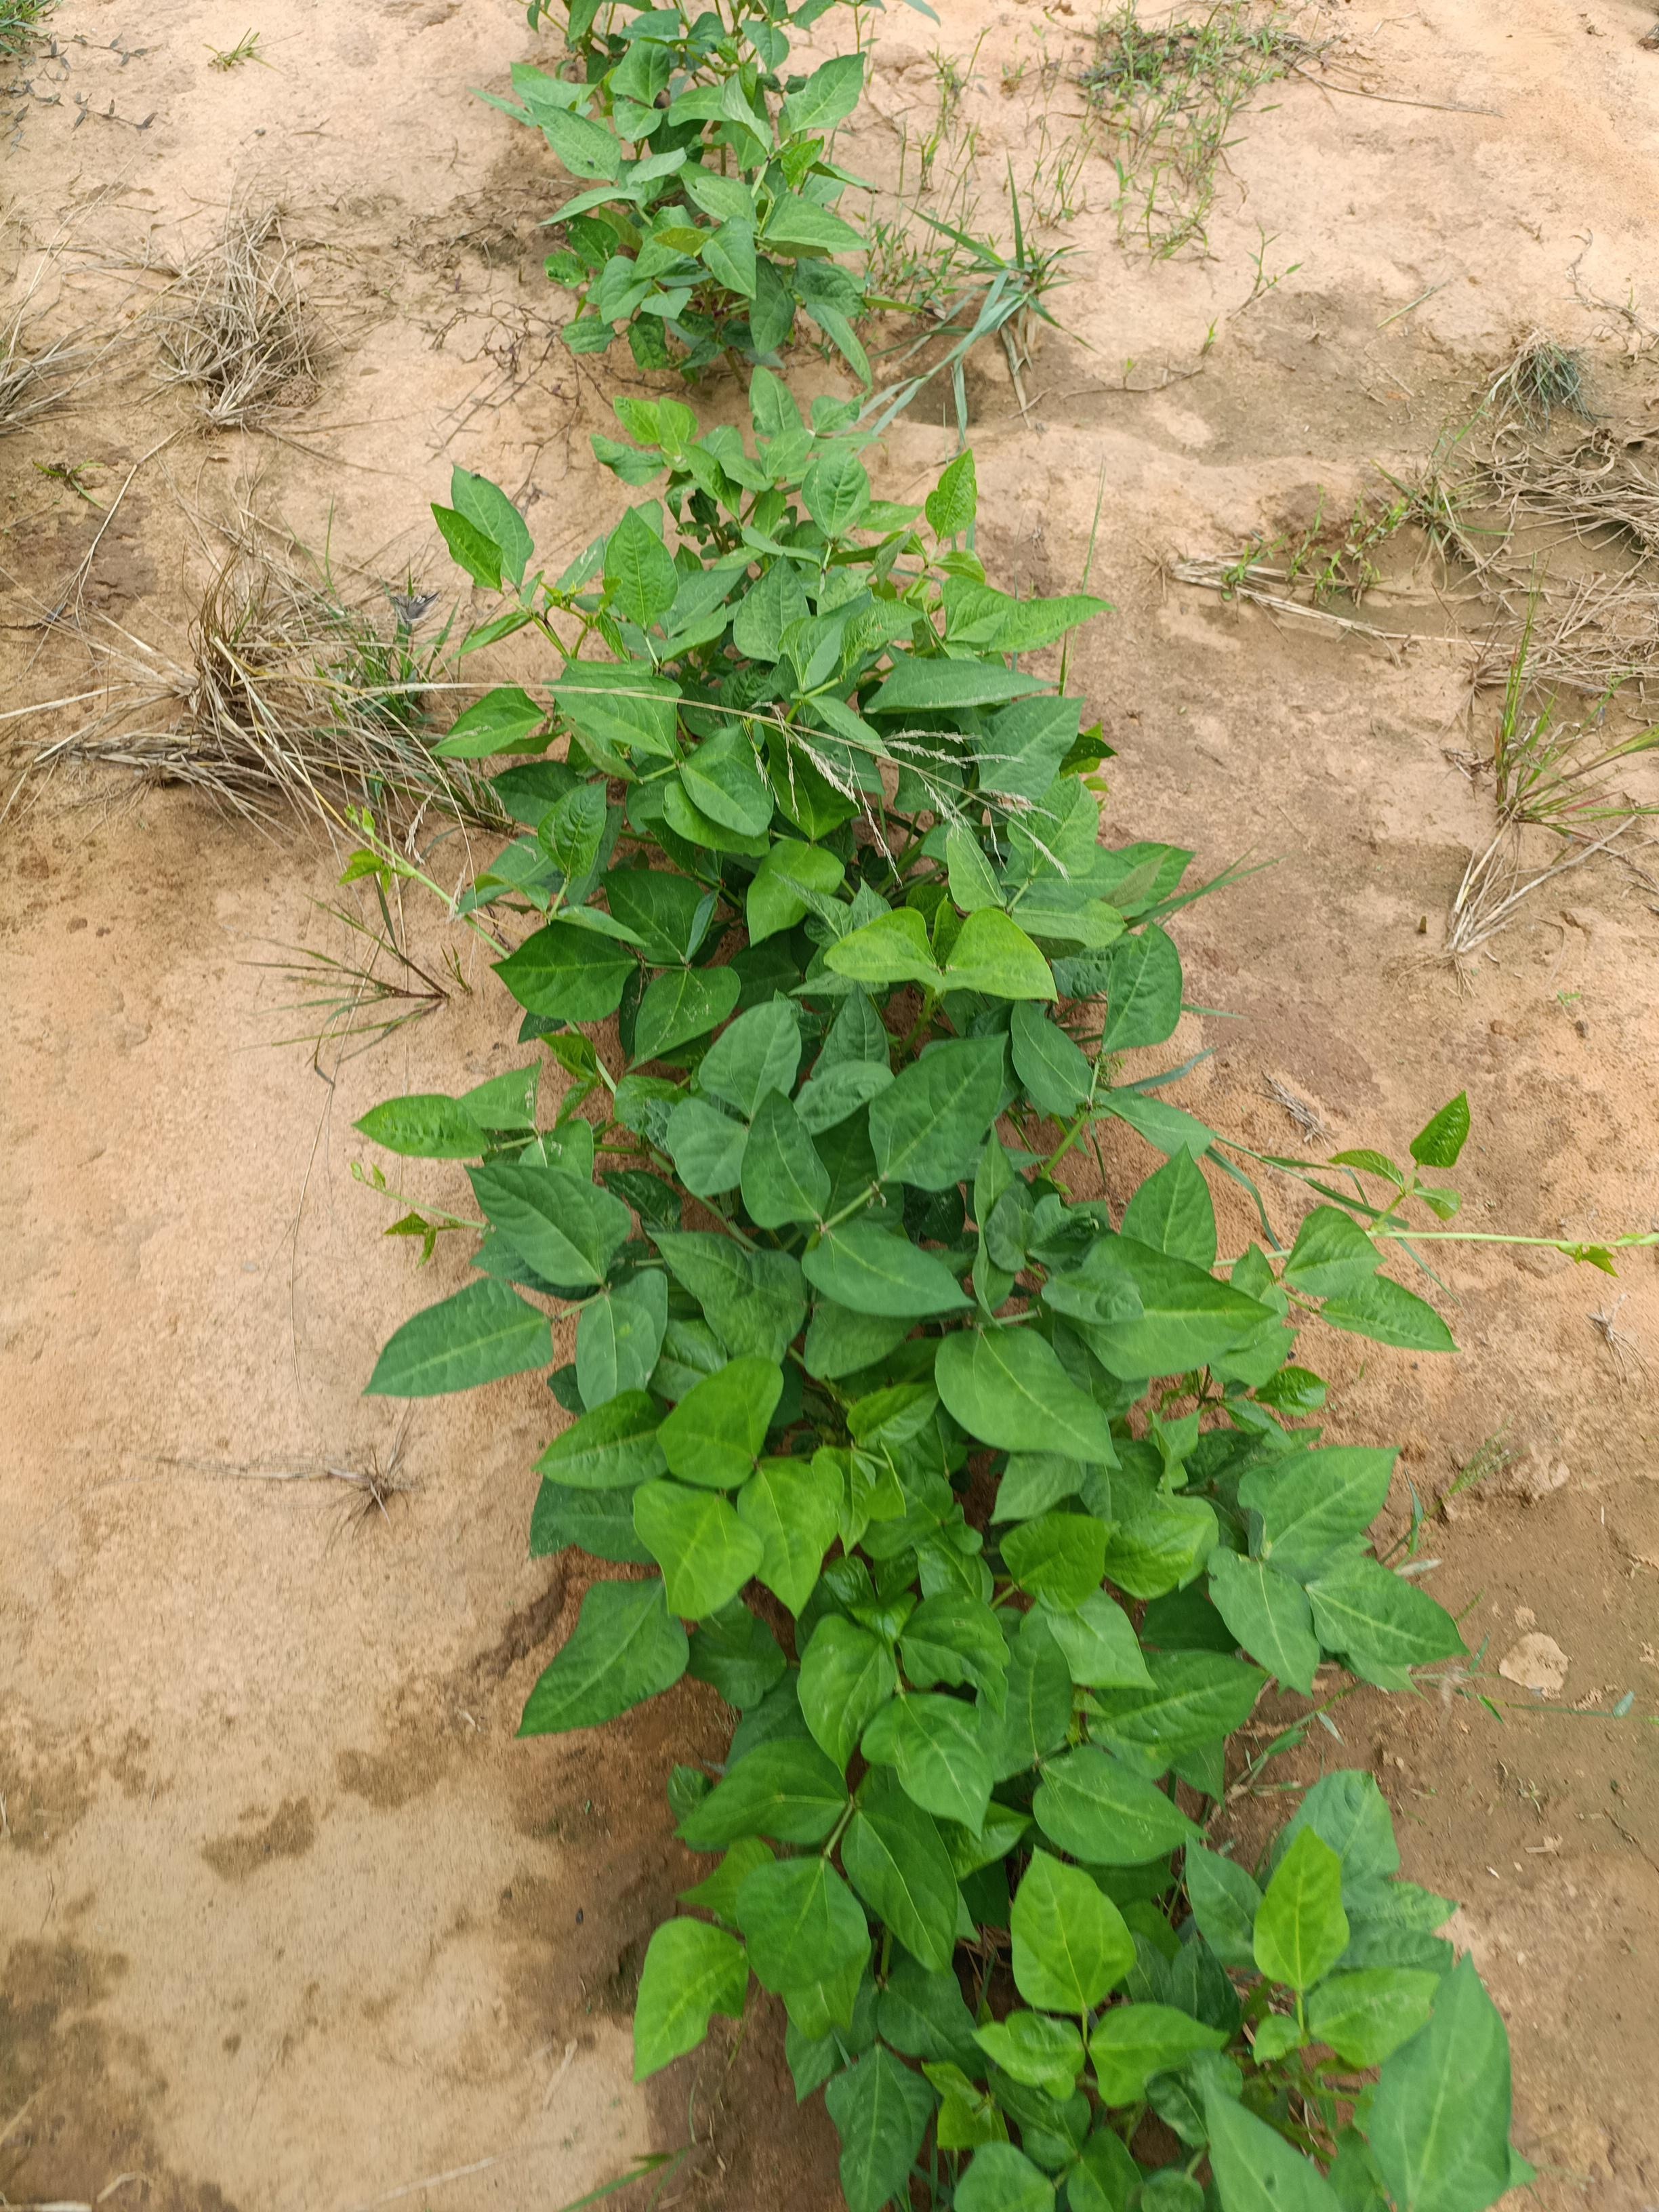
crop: cowpea
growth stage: emergence
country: Nigeria
